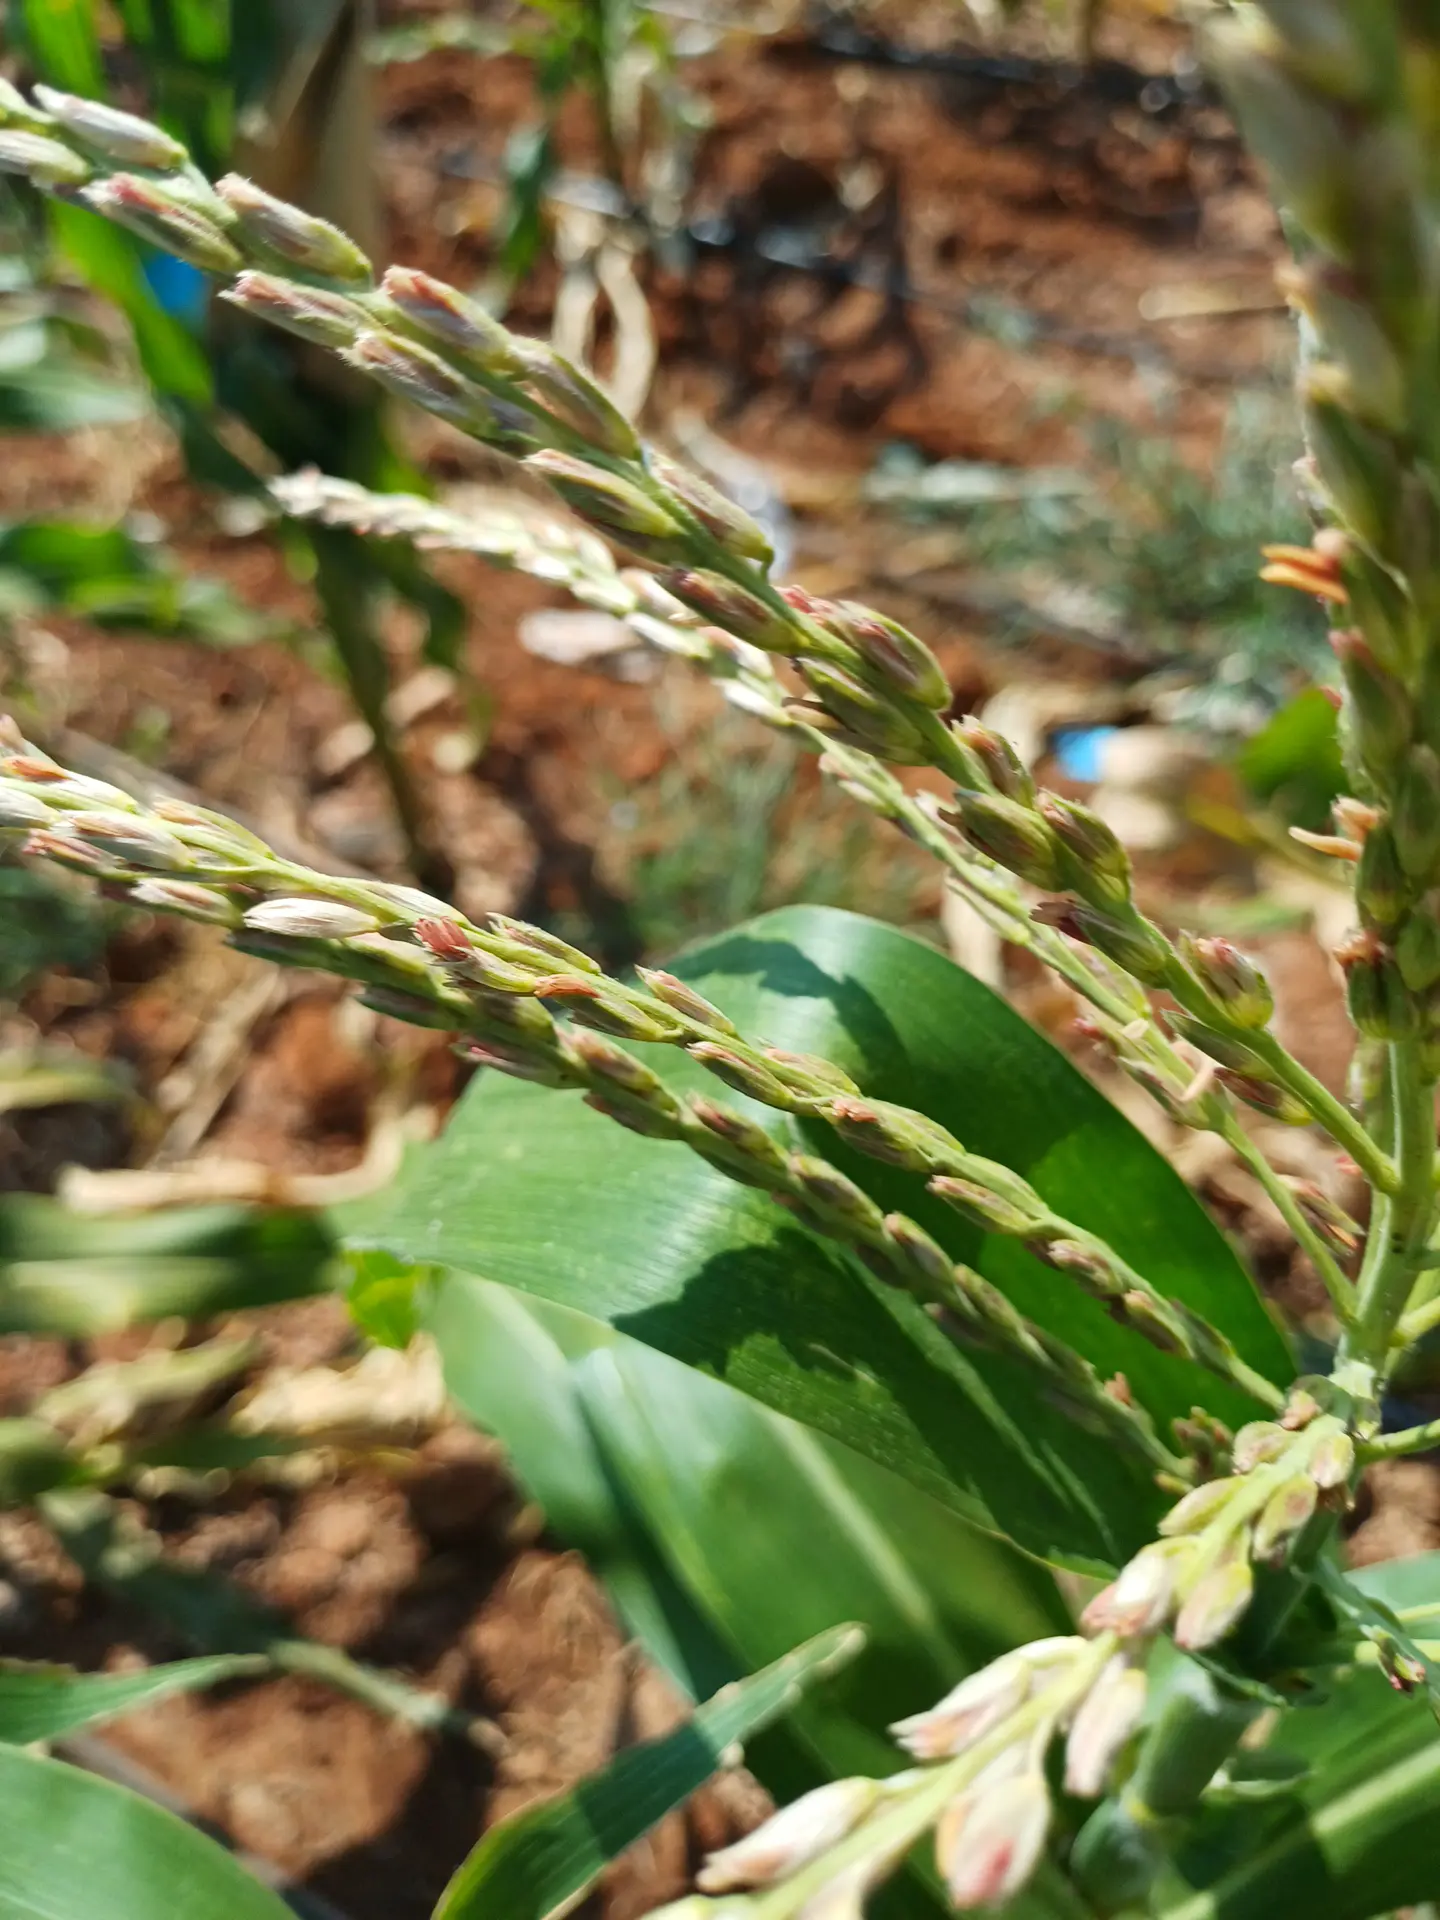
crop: maize
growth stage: flowering
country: Kenya
